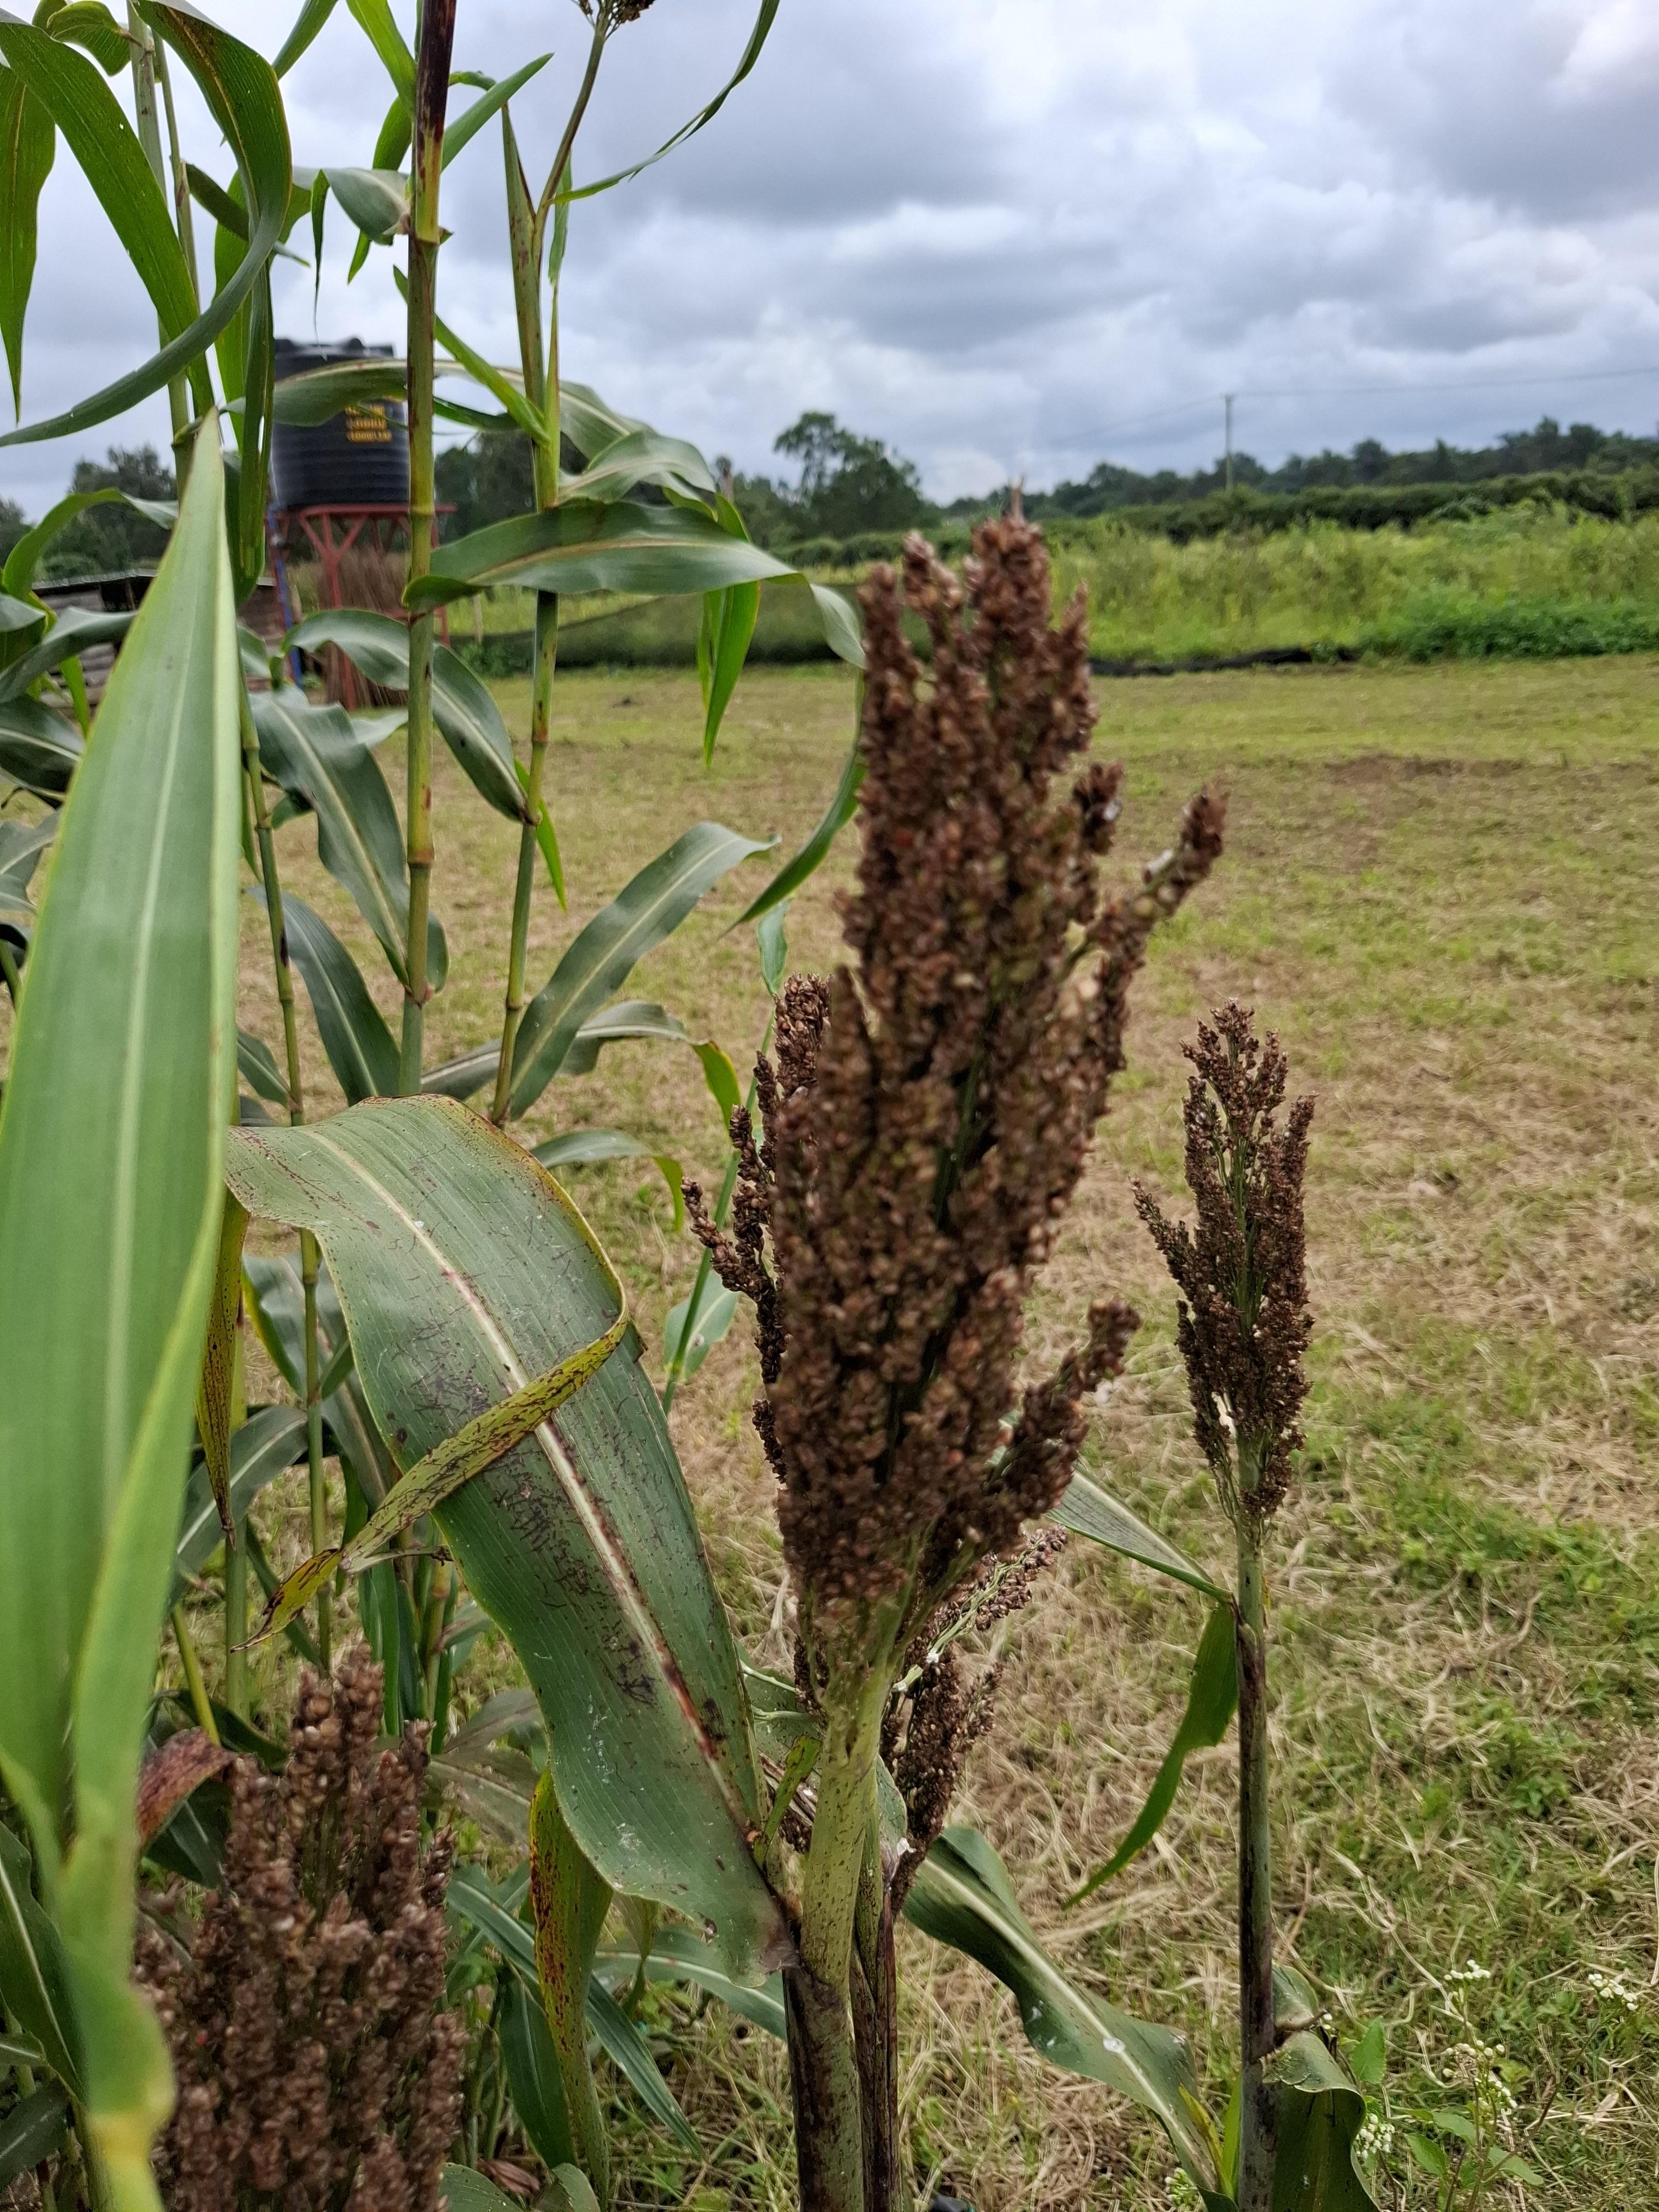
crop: sorghum
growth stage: harvest maturity
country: Tanzania
